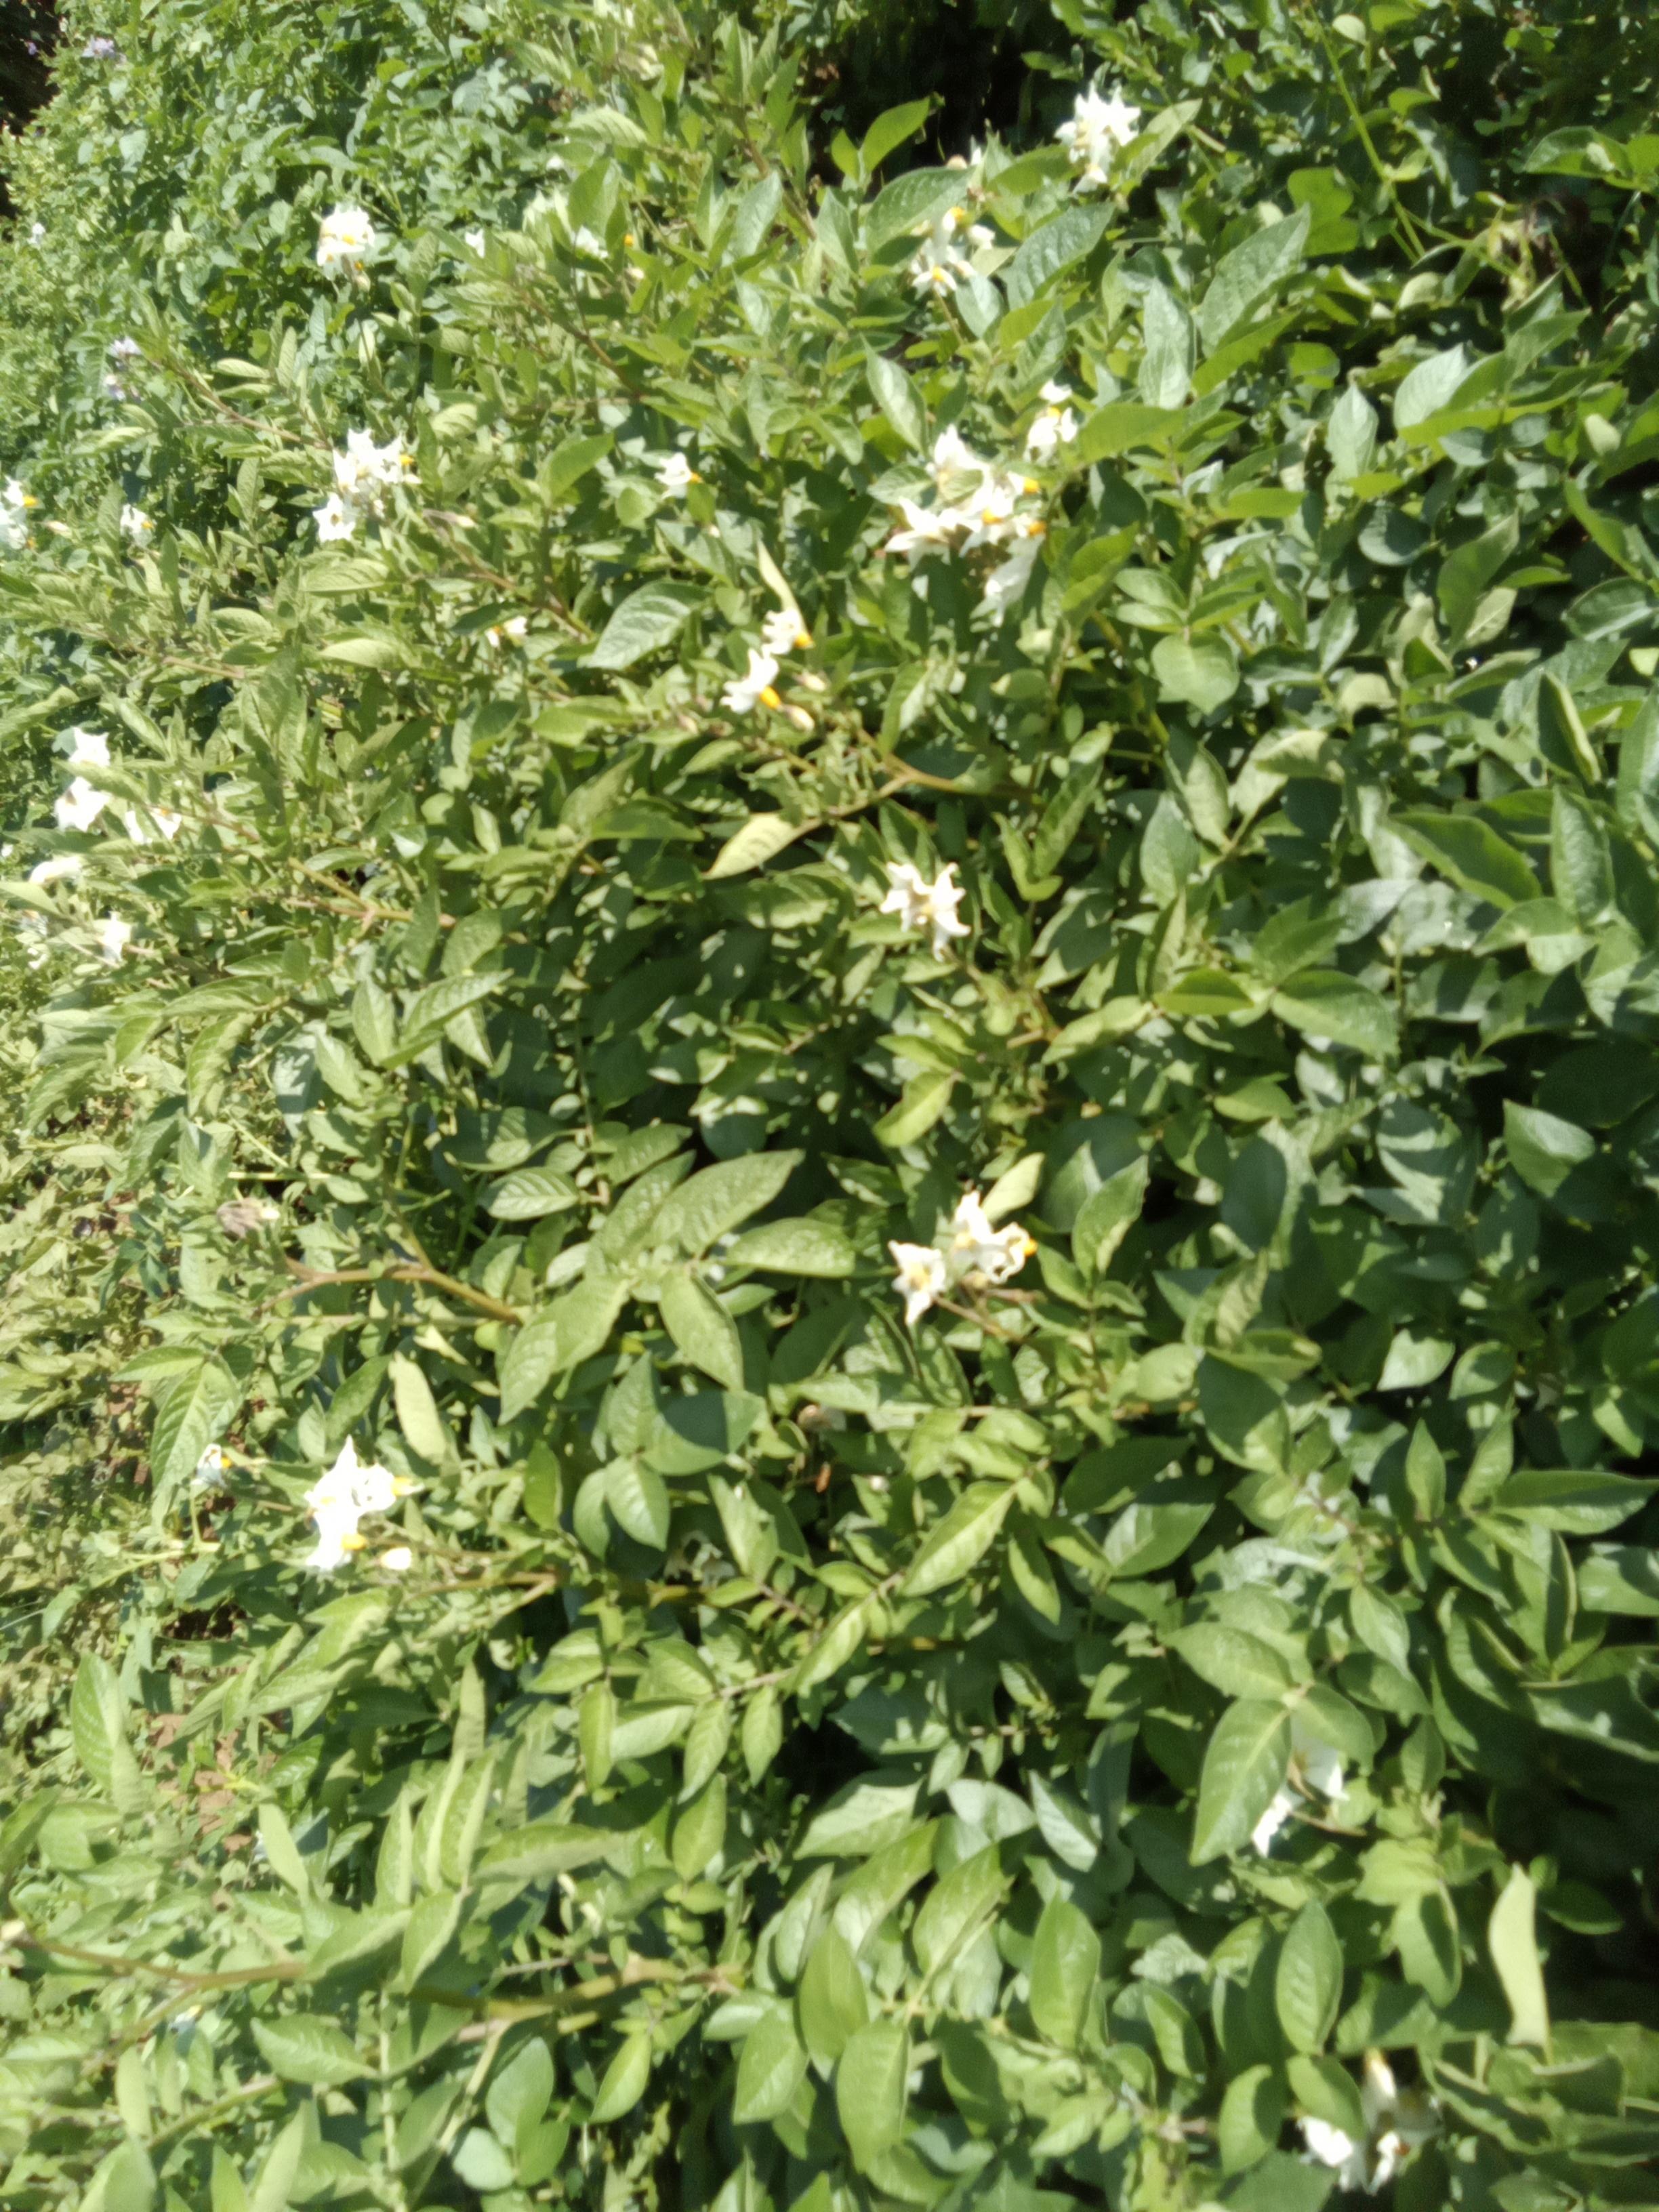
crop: potato
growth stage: flowering
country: Kenya
